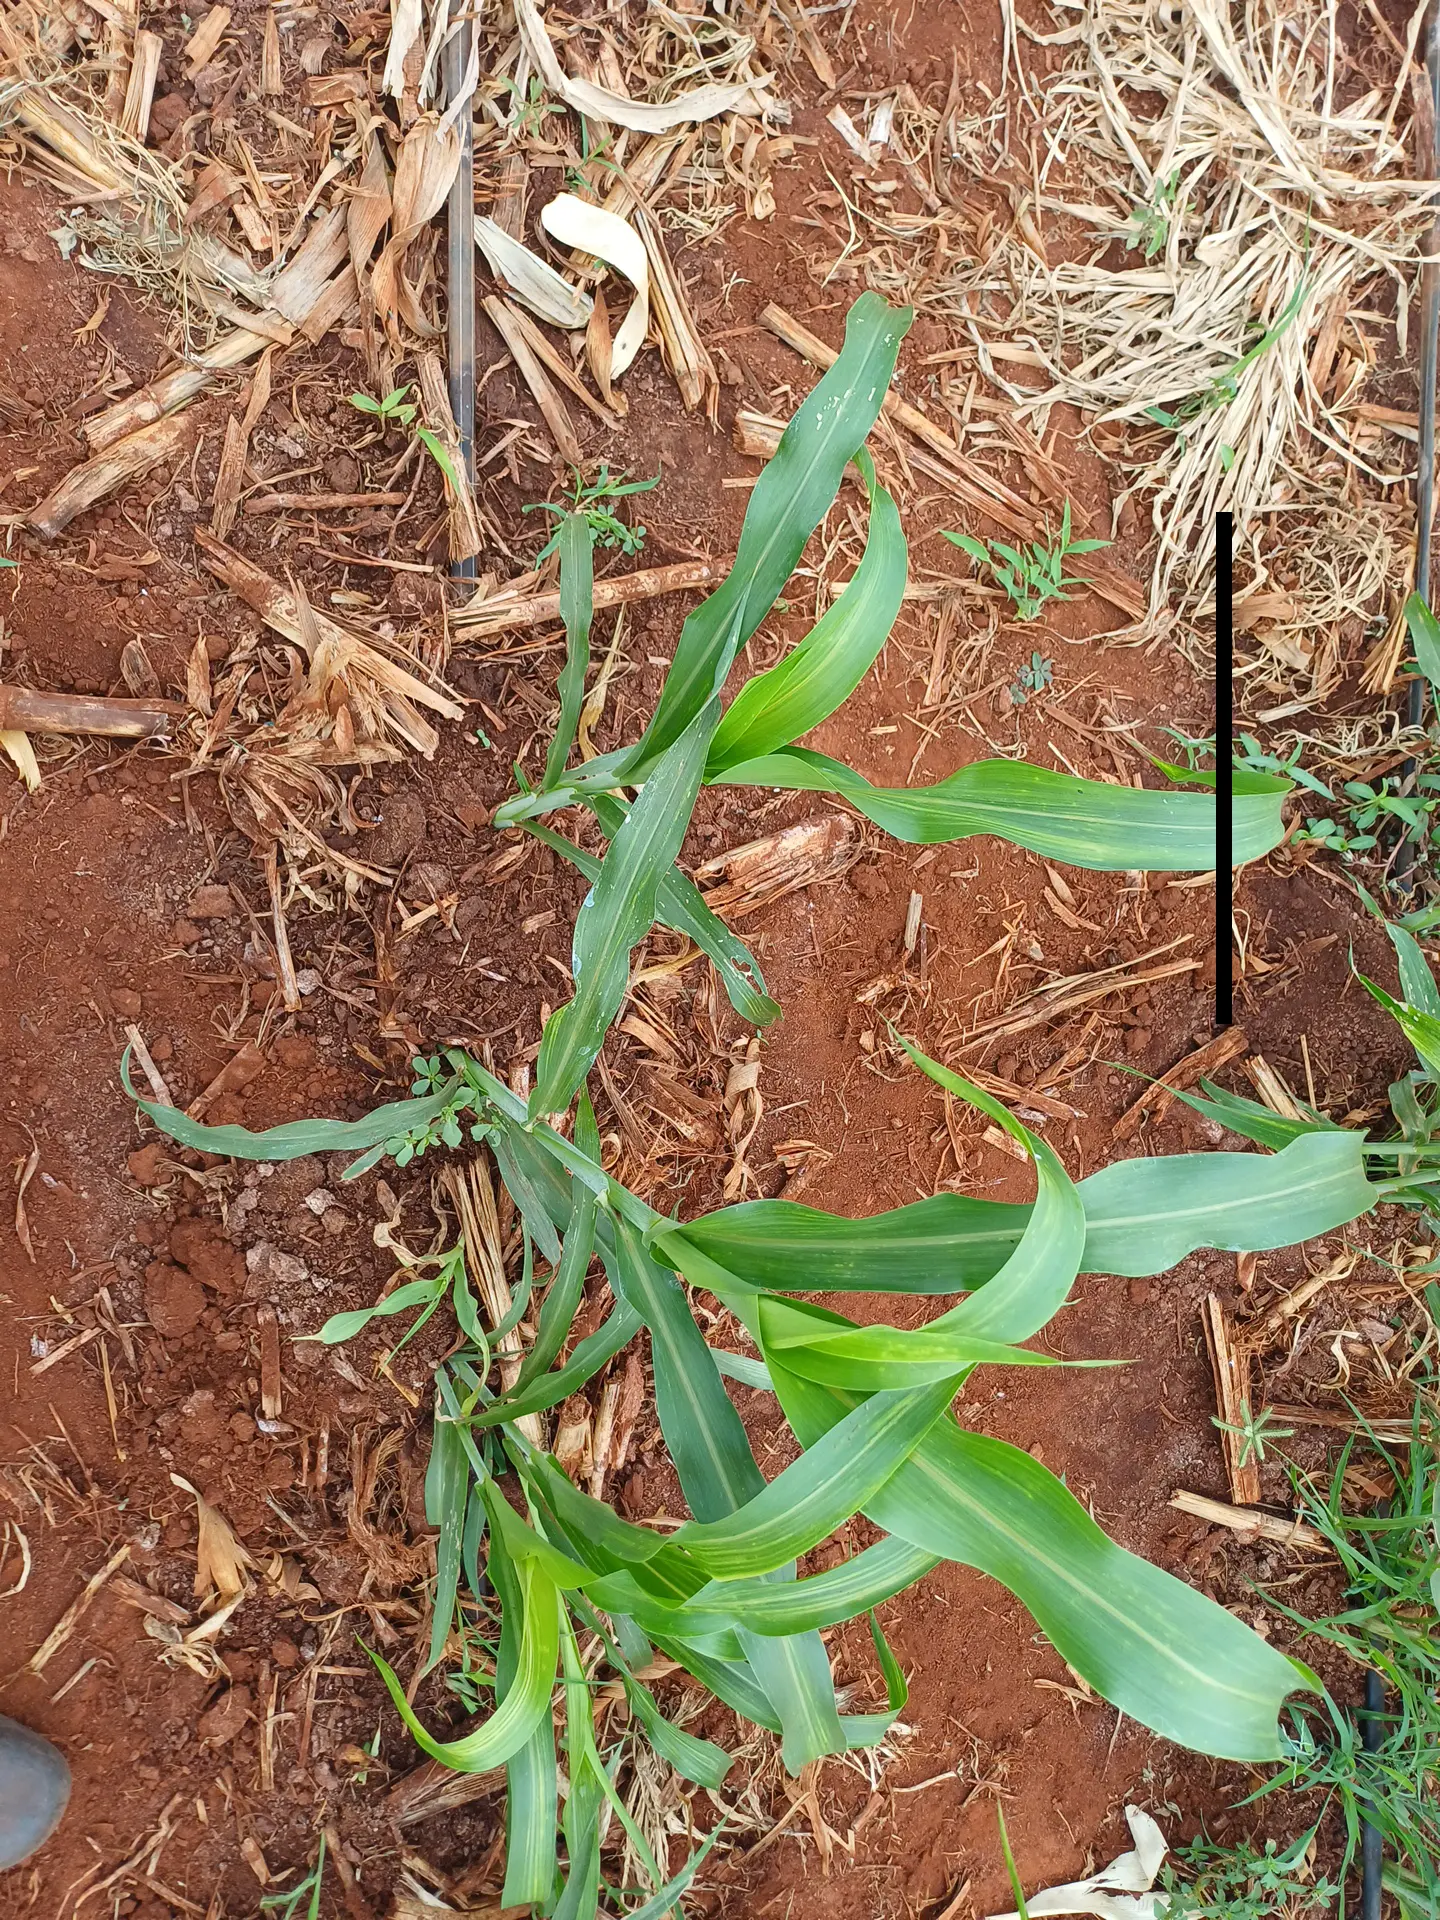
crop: sorghum
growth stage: vegetative
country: Kenya
